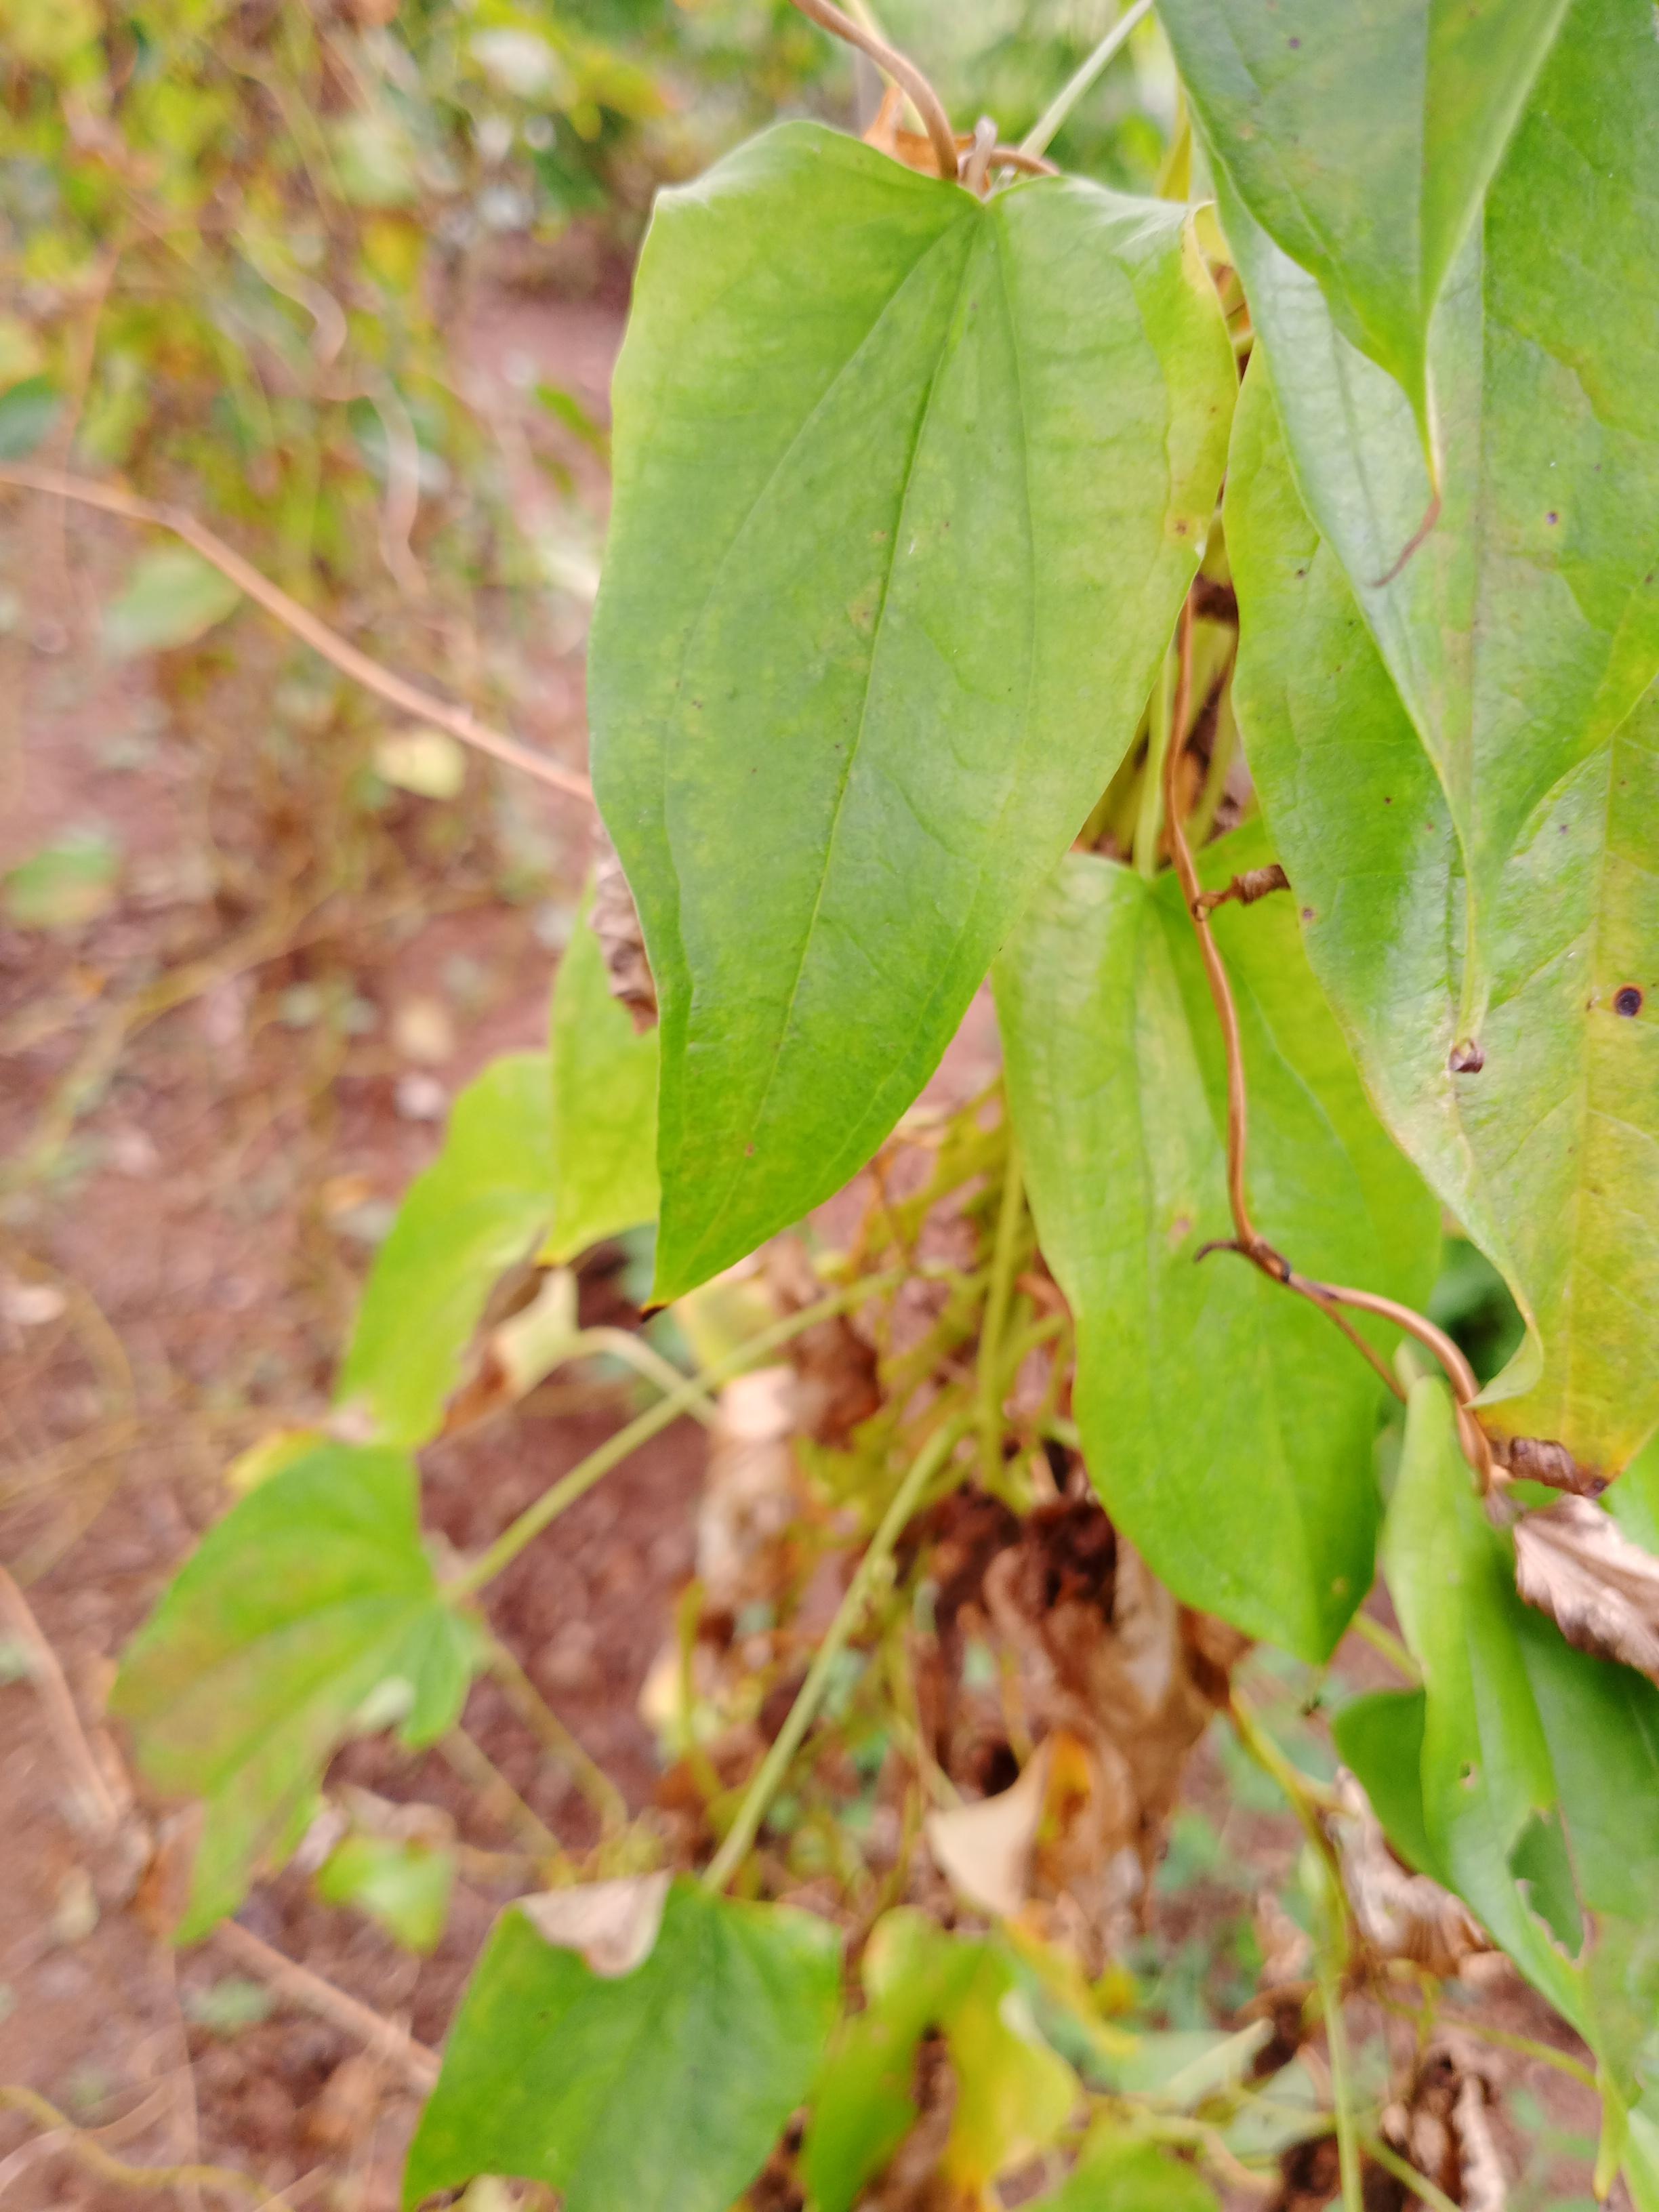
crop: yam
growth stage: vegetative
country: Nigeria
